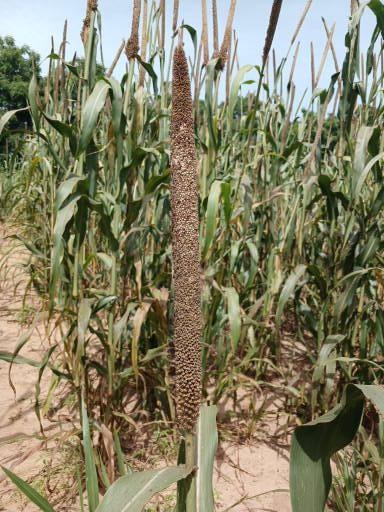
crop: pearl millet
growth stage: maturity
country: Senegal
